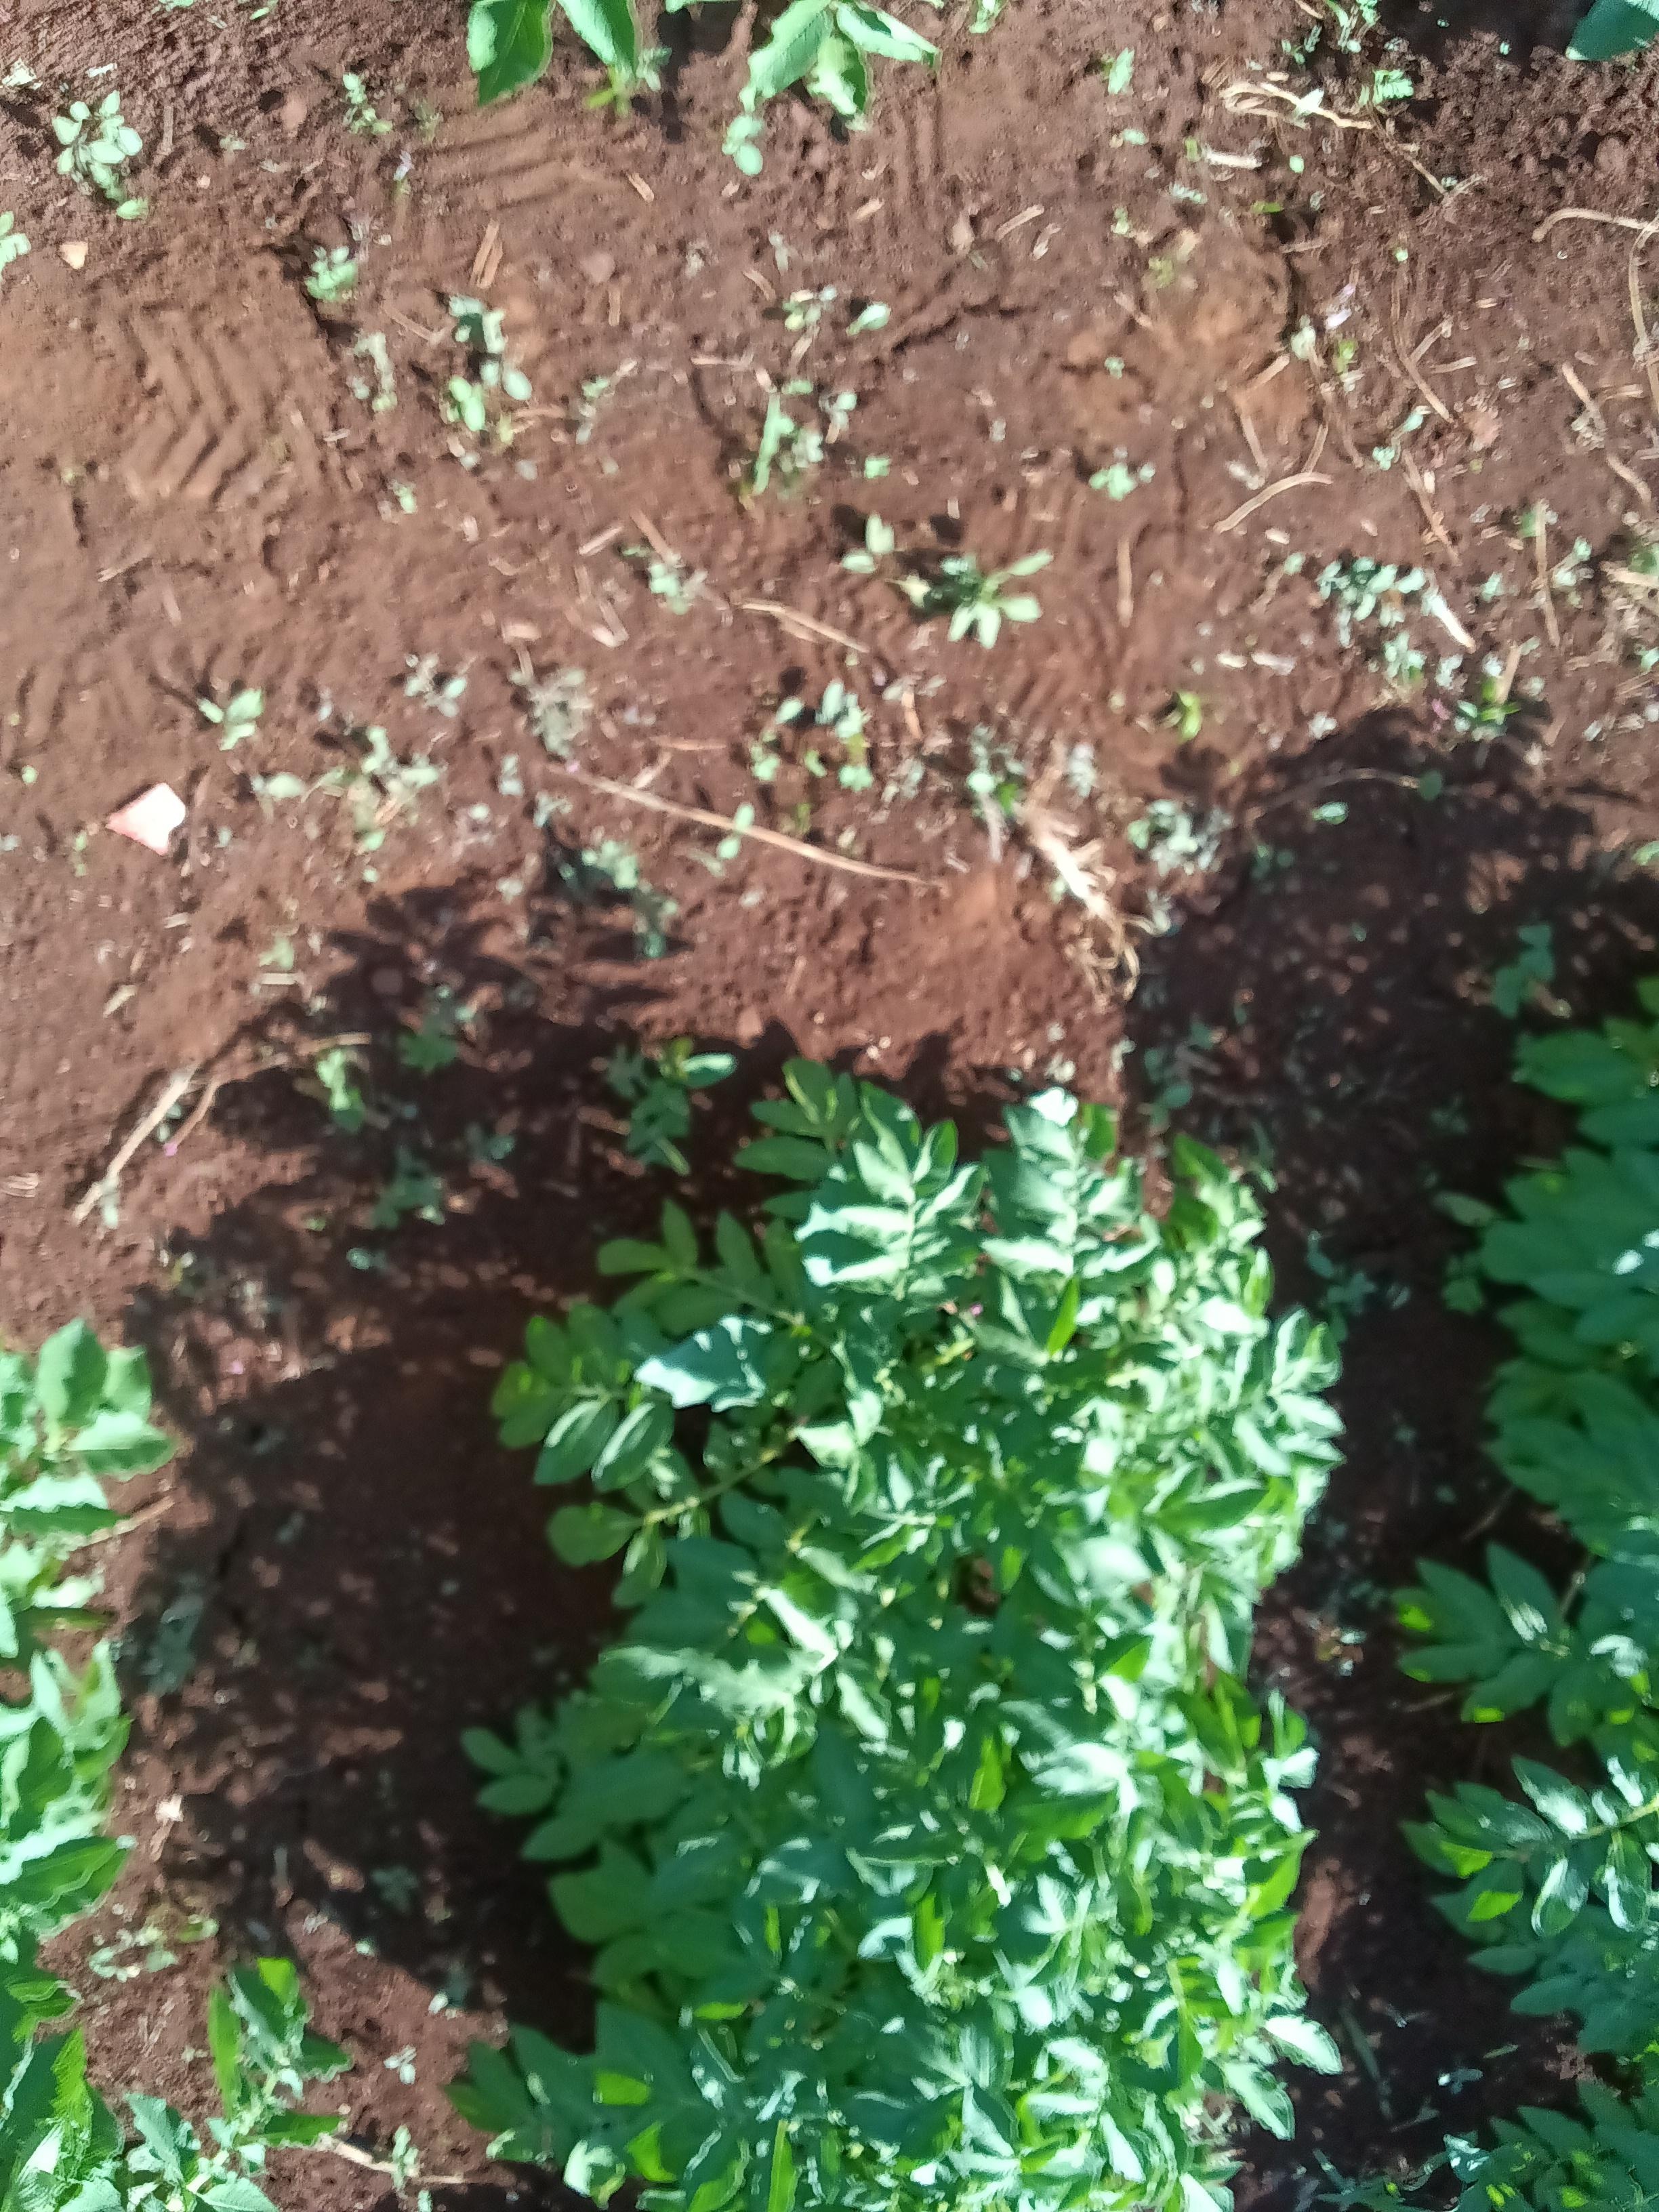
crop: potato
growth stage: vegetative
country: Kenya
